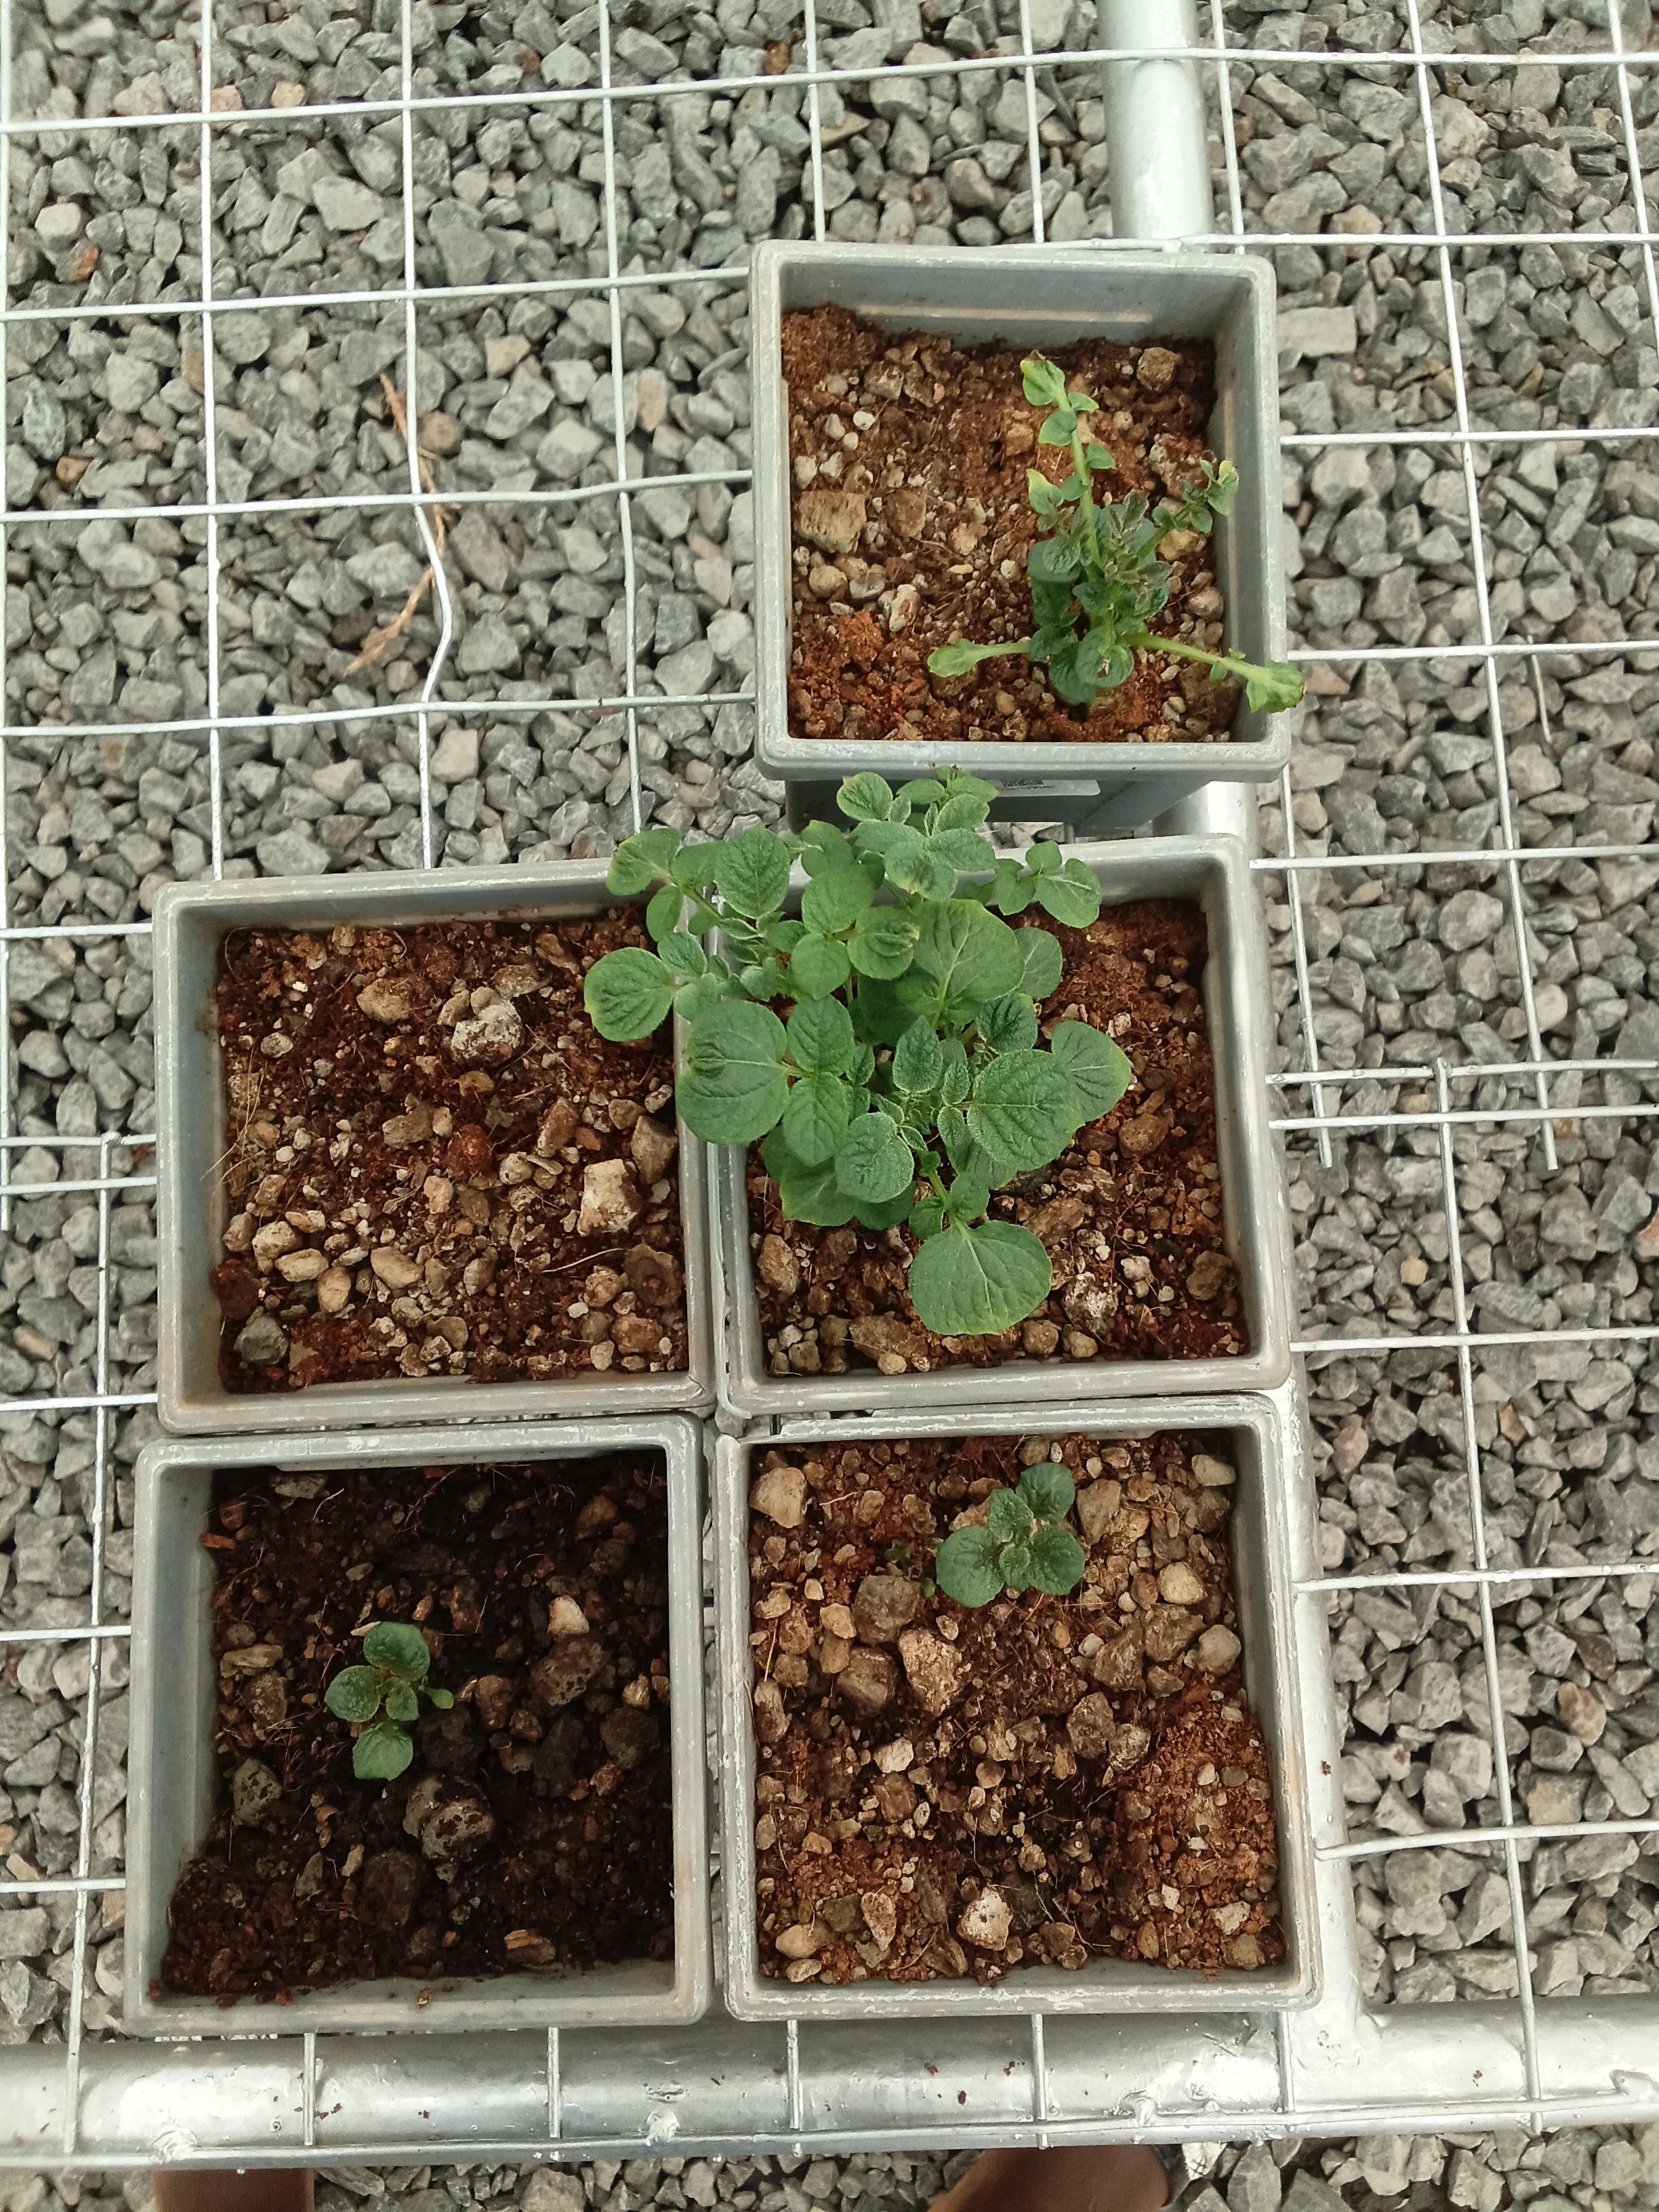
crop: potato
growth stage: emergence
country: Kenya
